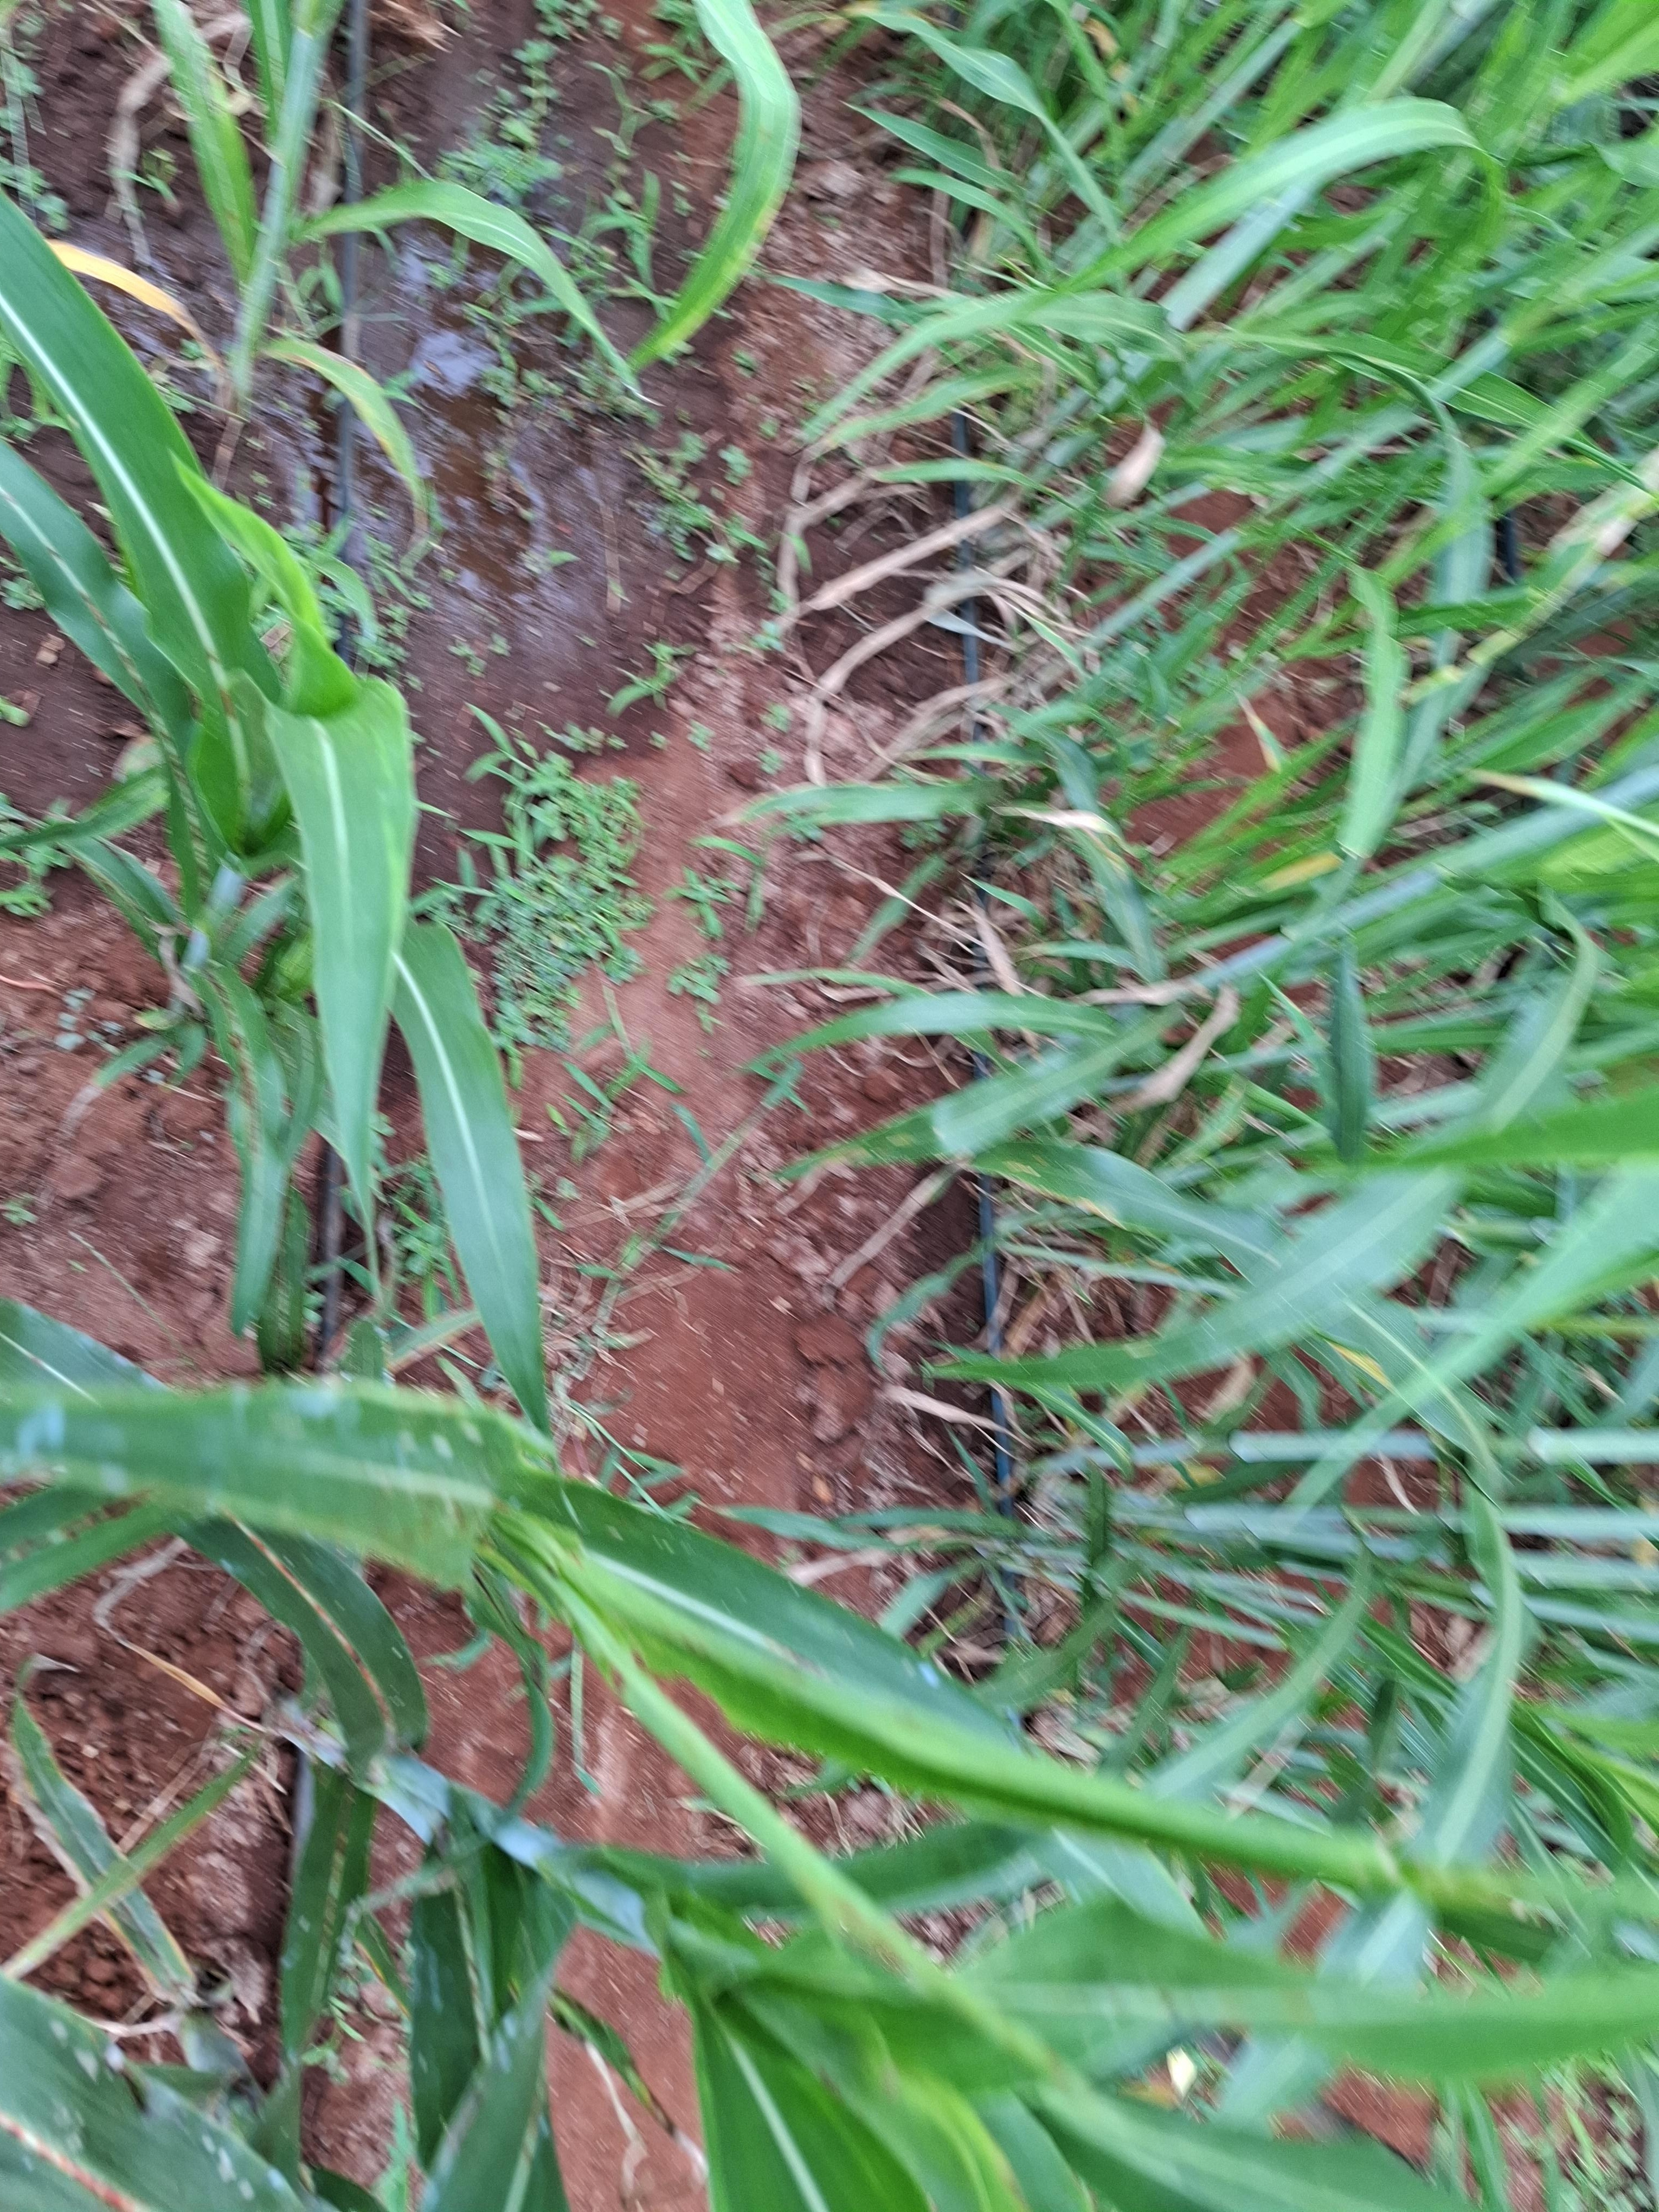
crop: sorghum
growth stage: heading tuber
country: Kenya
